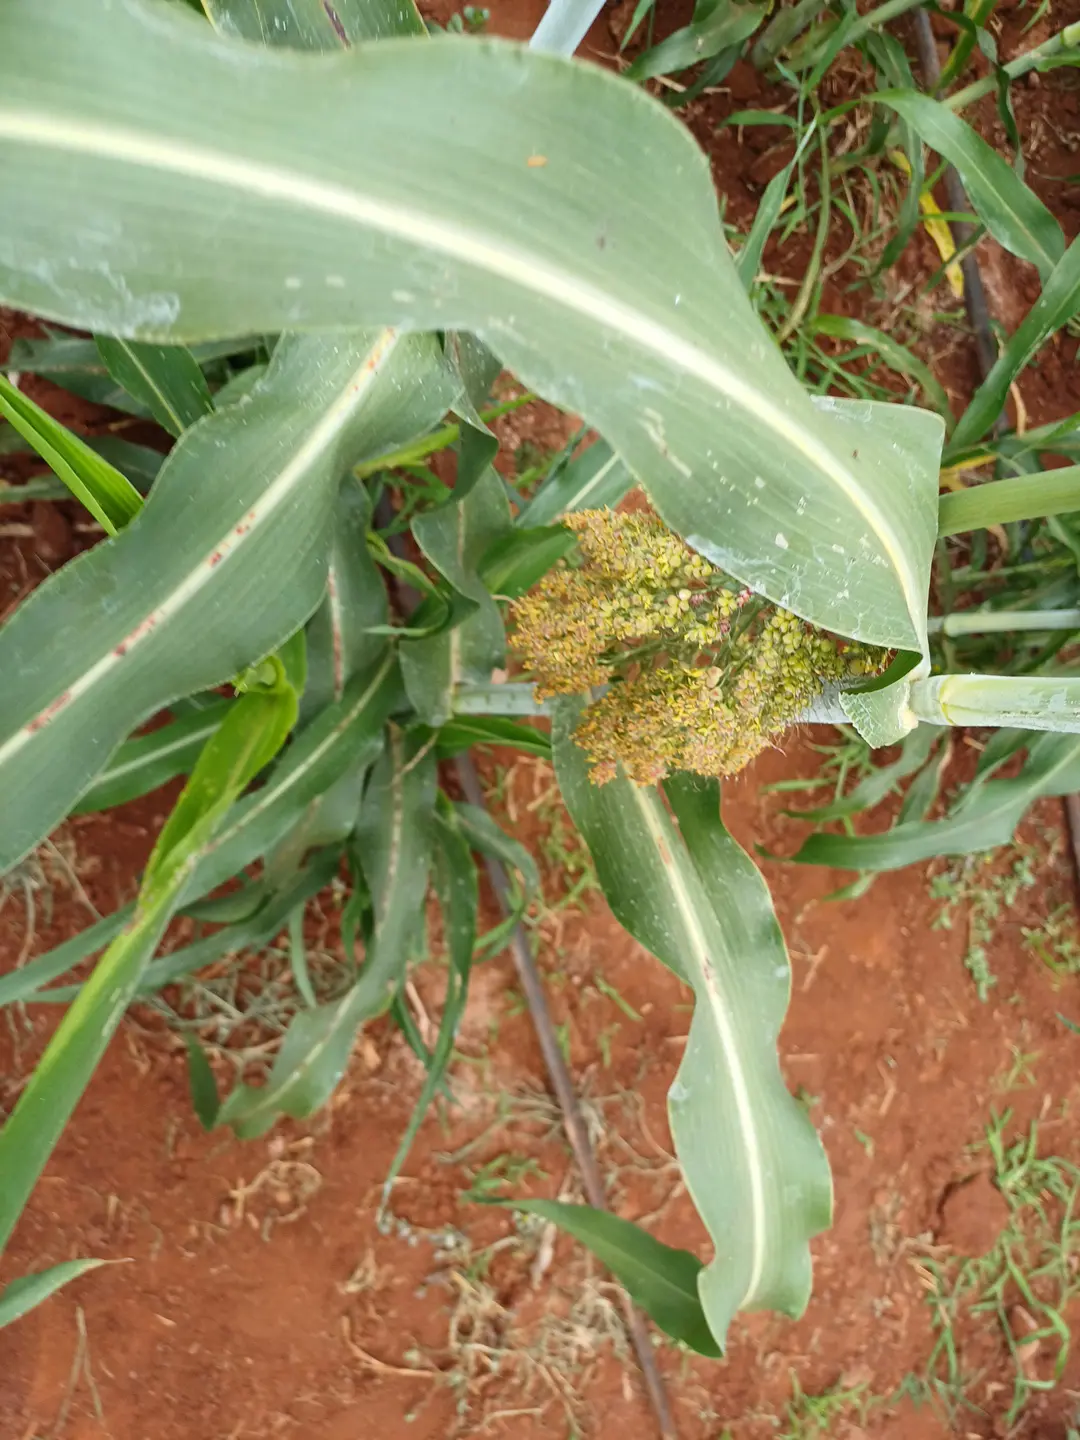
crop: sorghum
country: Kenya
